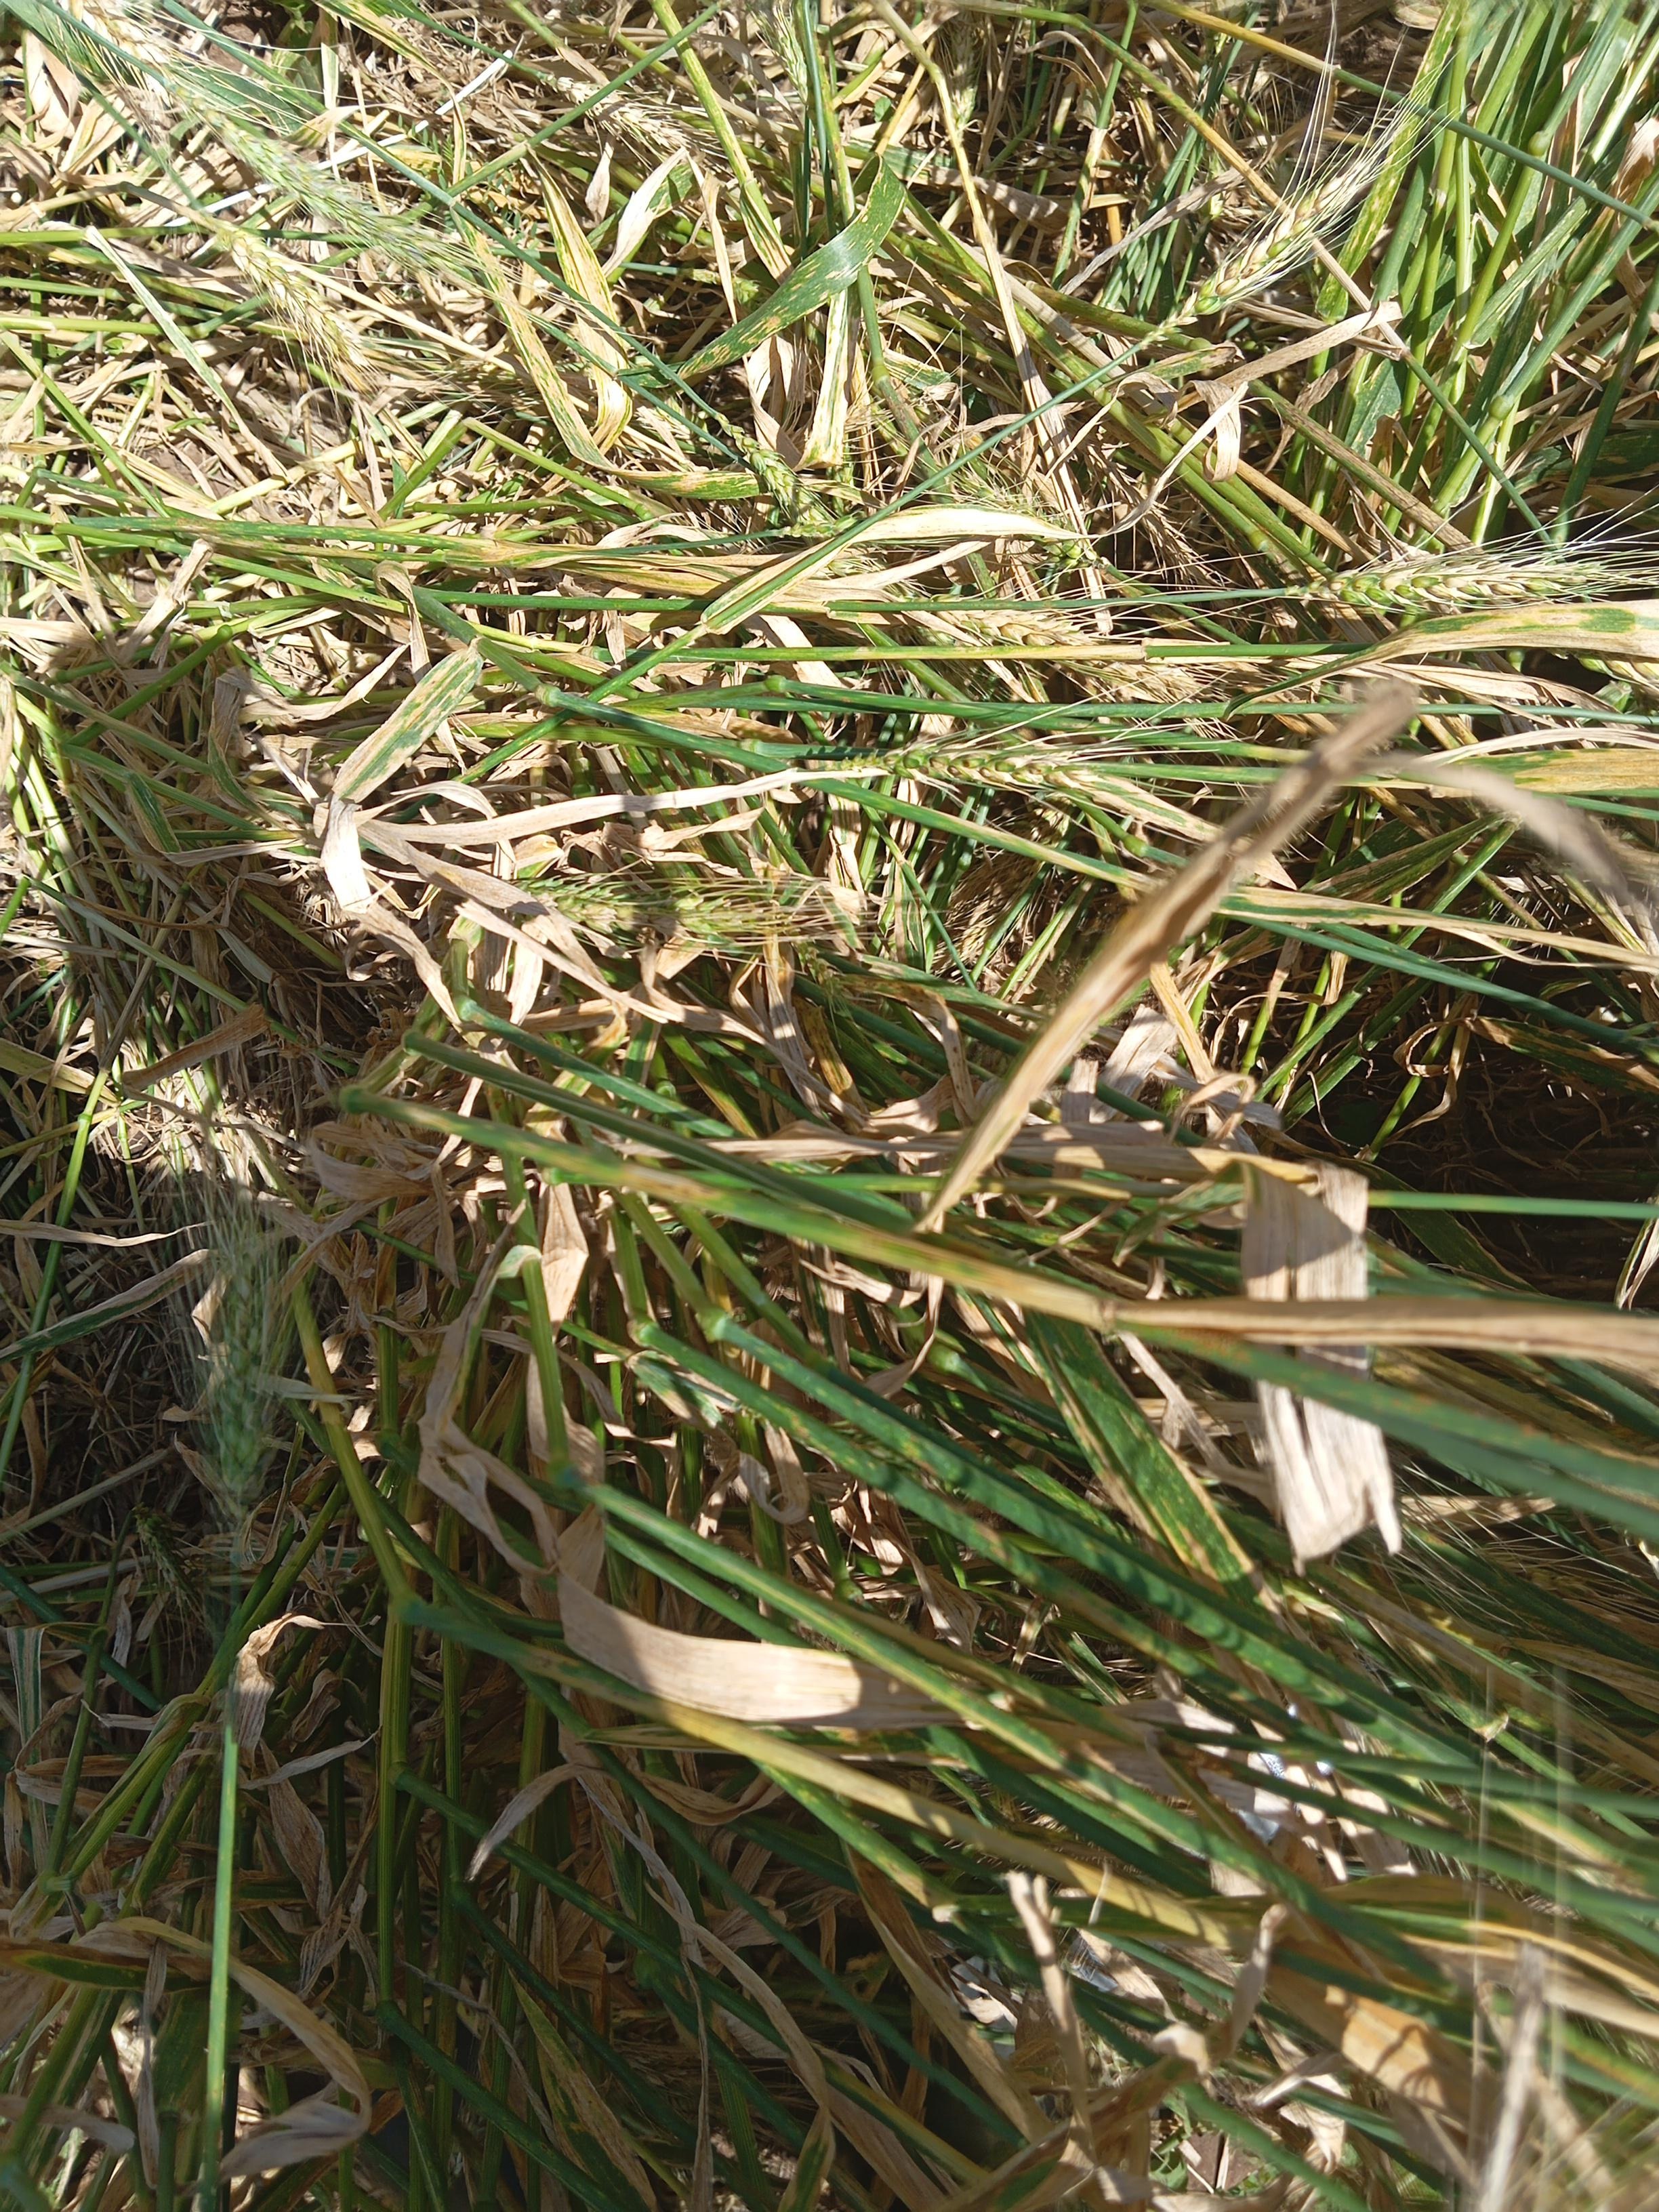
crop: wheat
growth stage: maturity
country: Kenya
